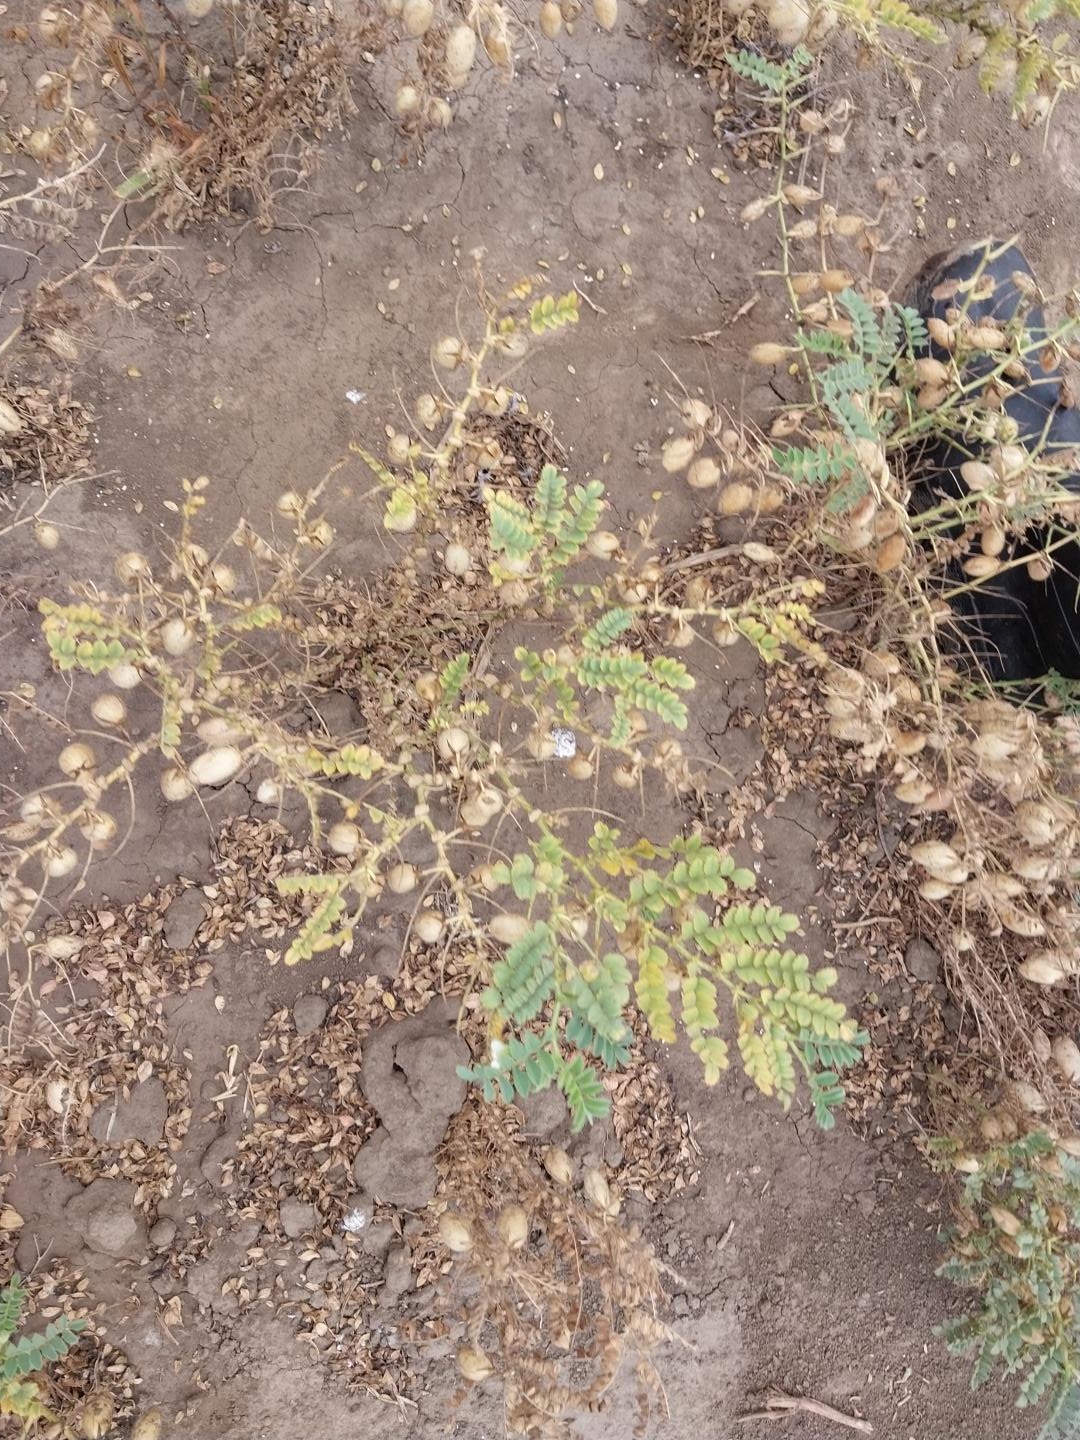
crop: chickpea
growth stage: development pod
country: Tanzania
